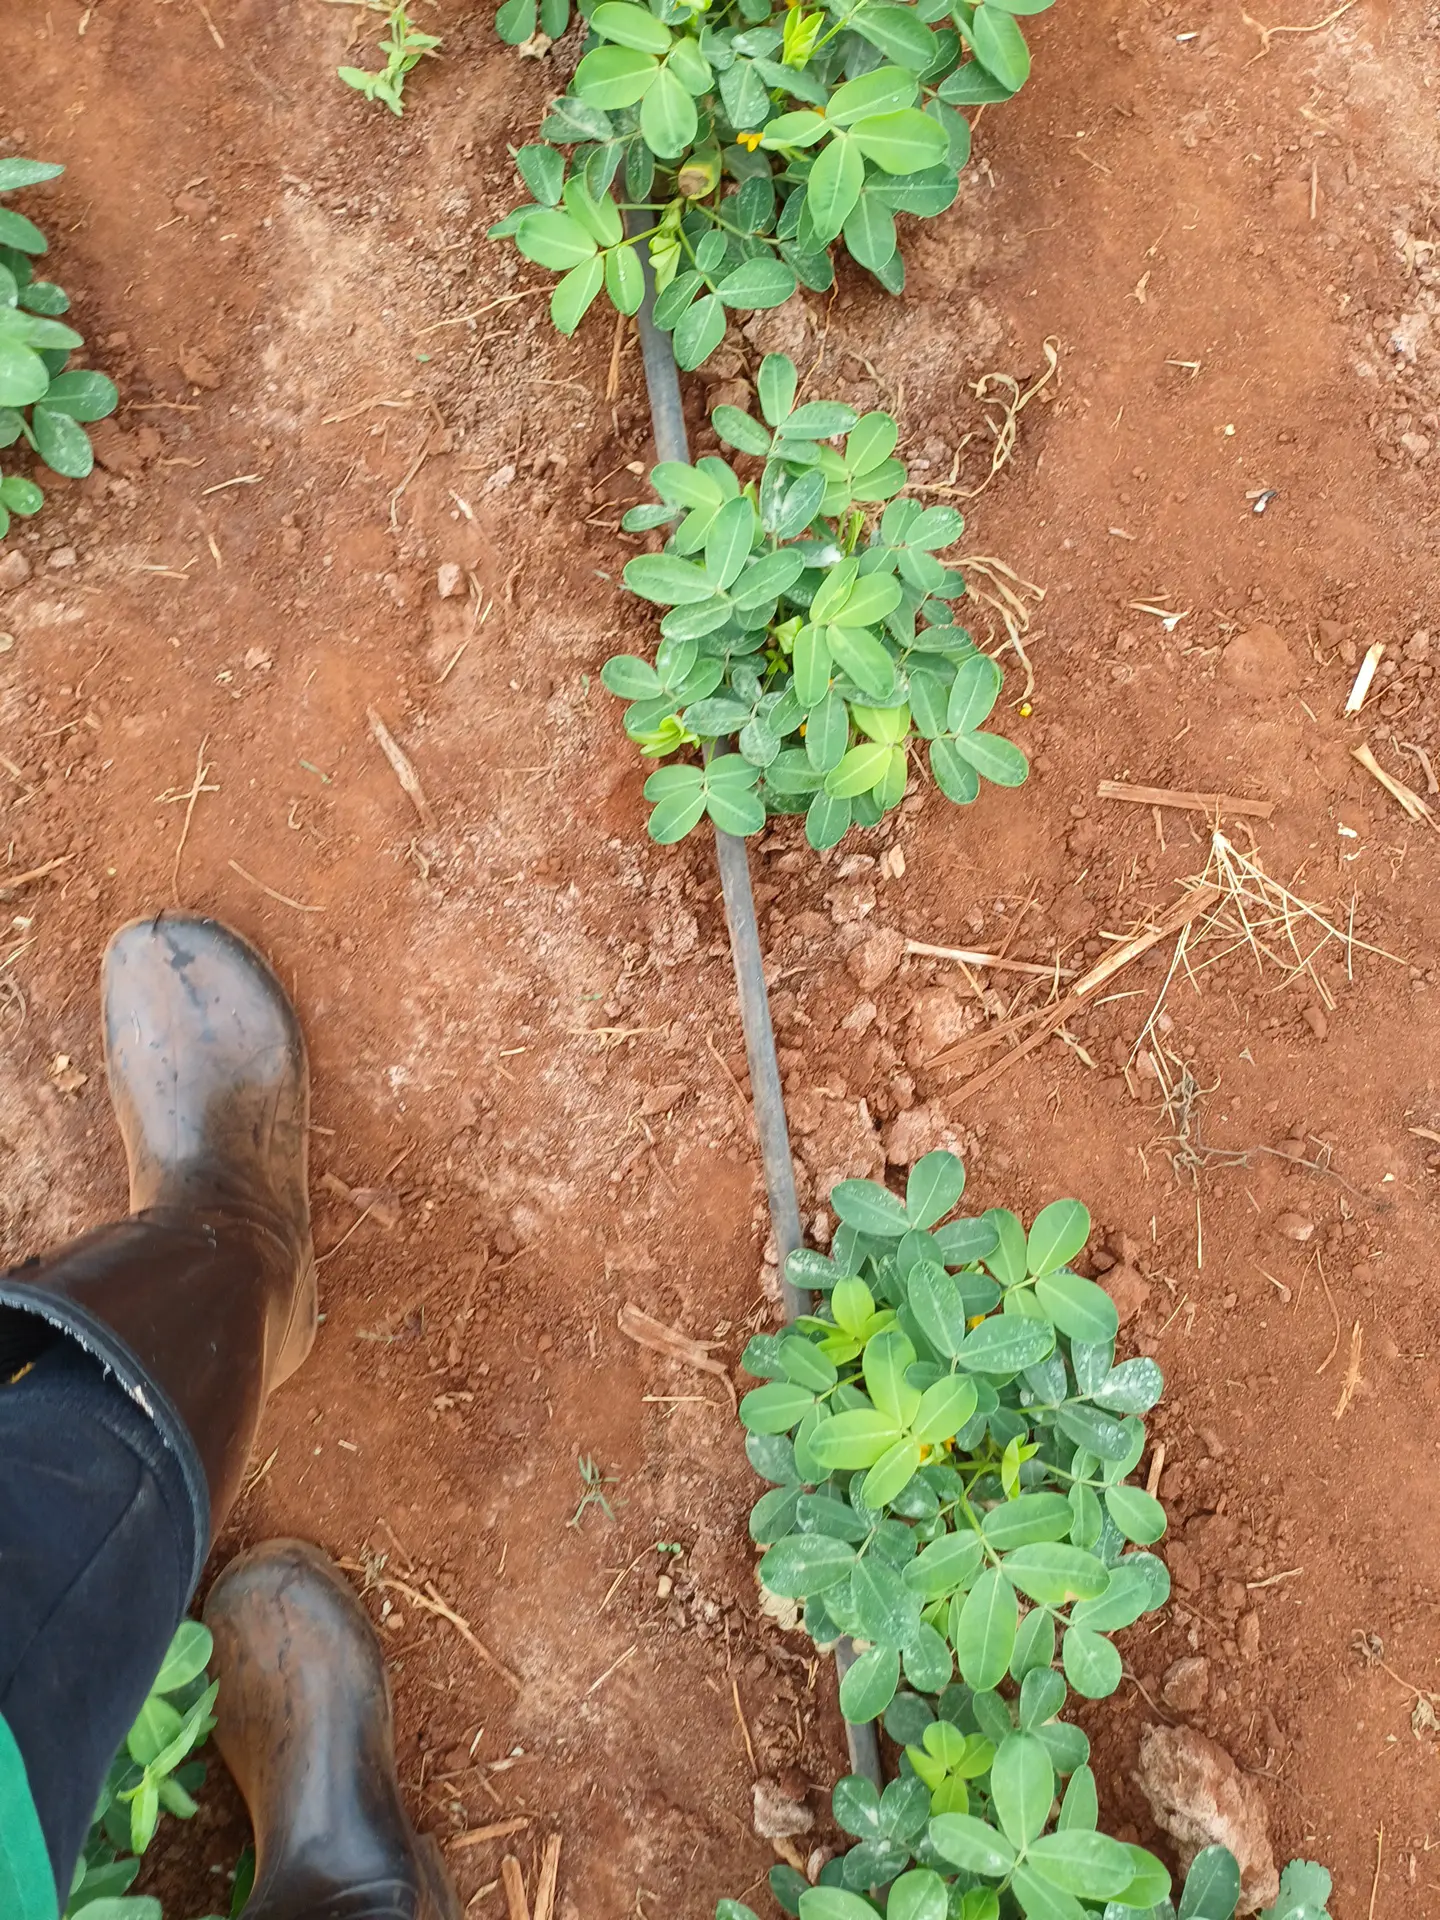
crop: groundnut
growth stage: flowering
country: Kenya
